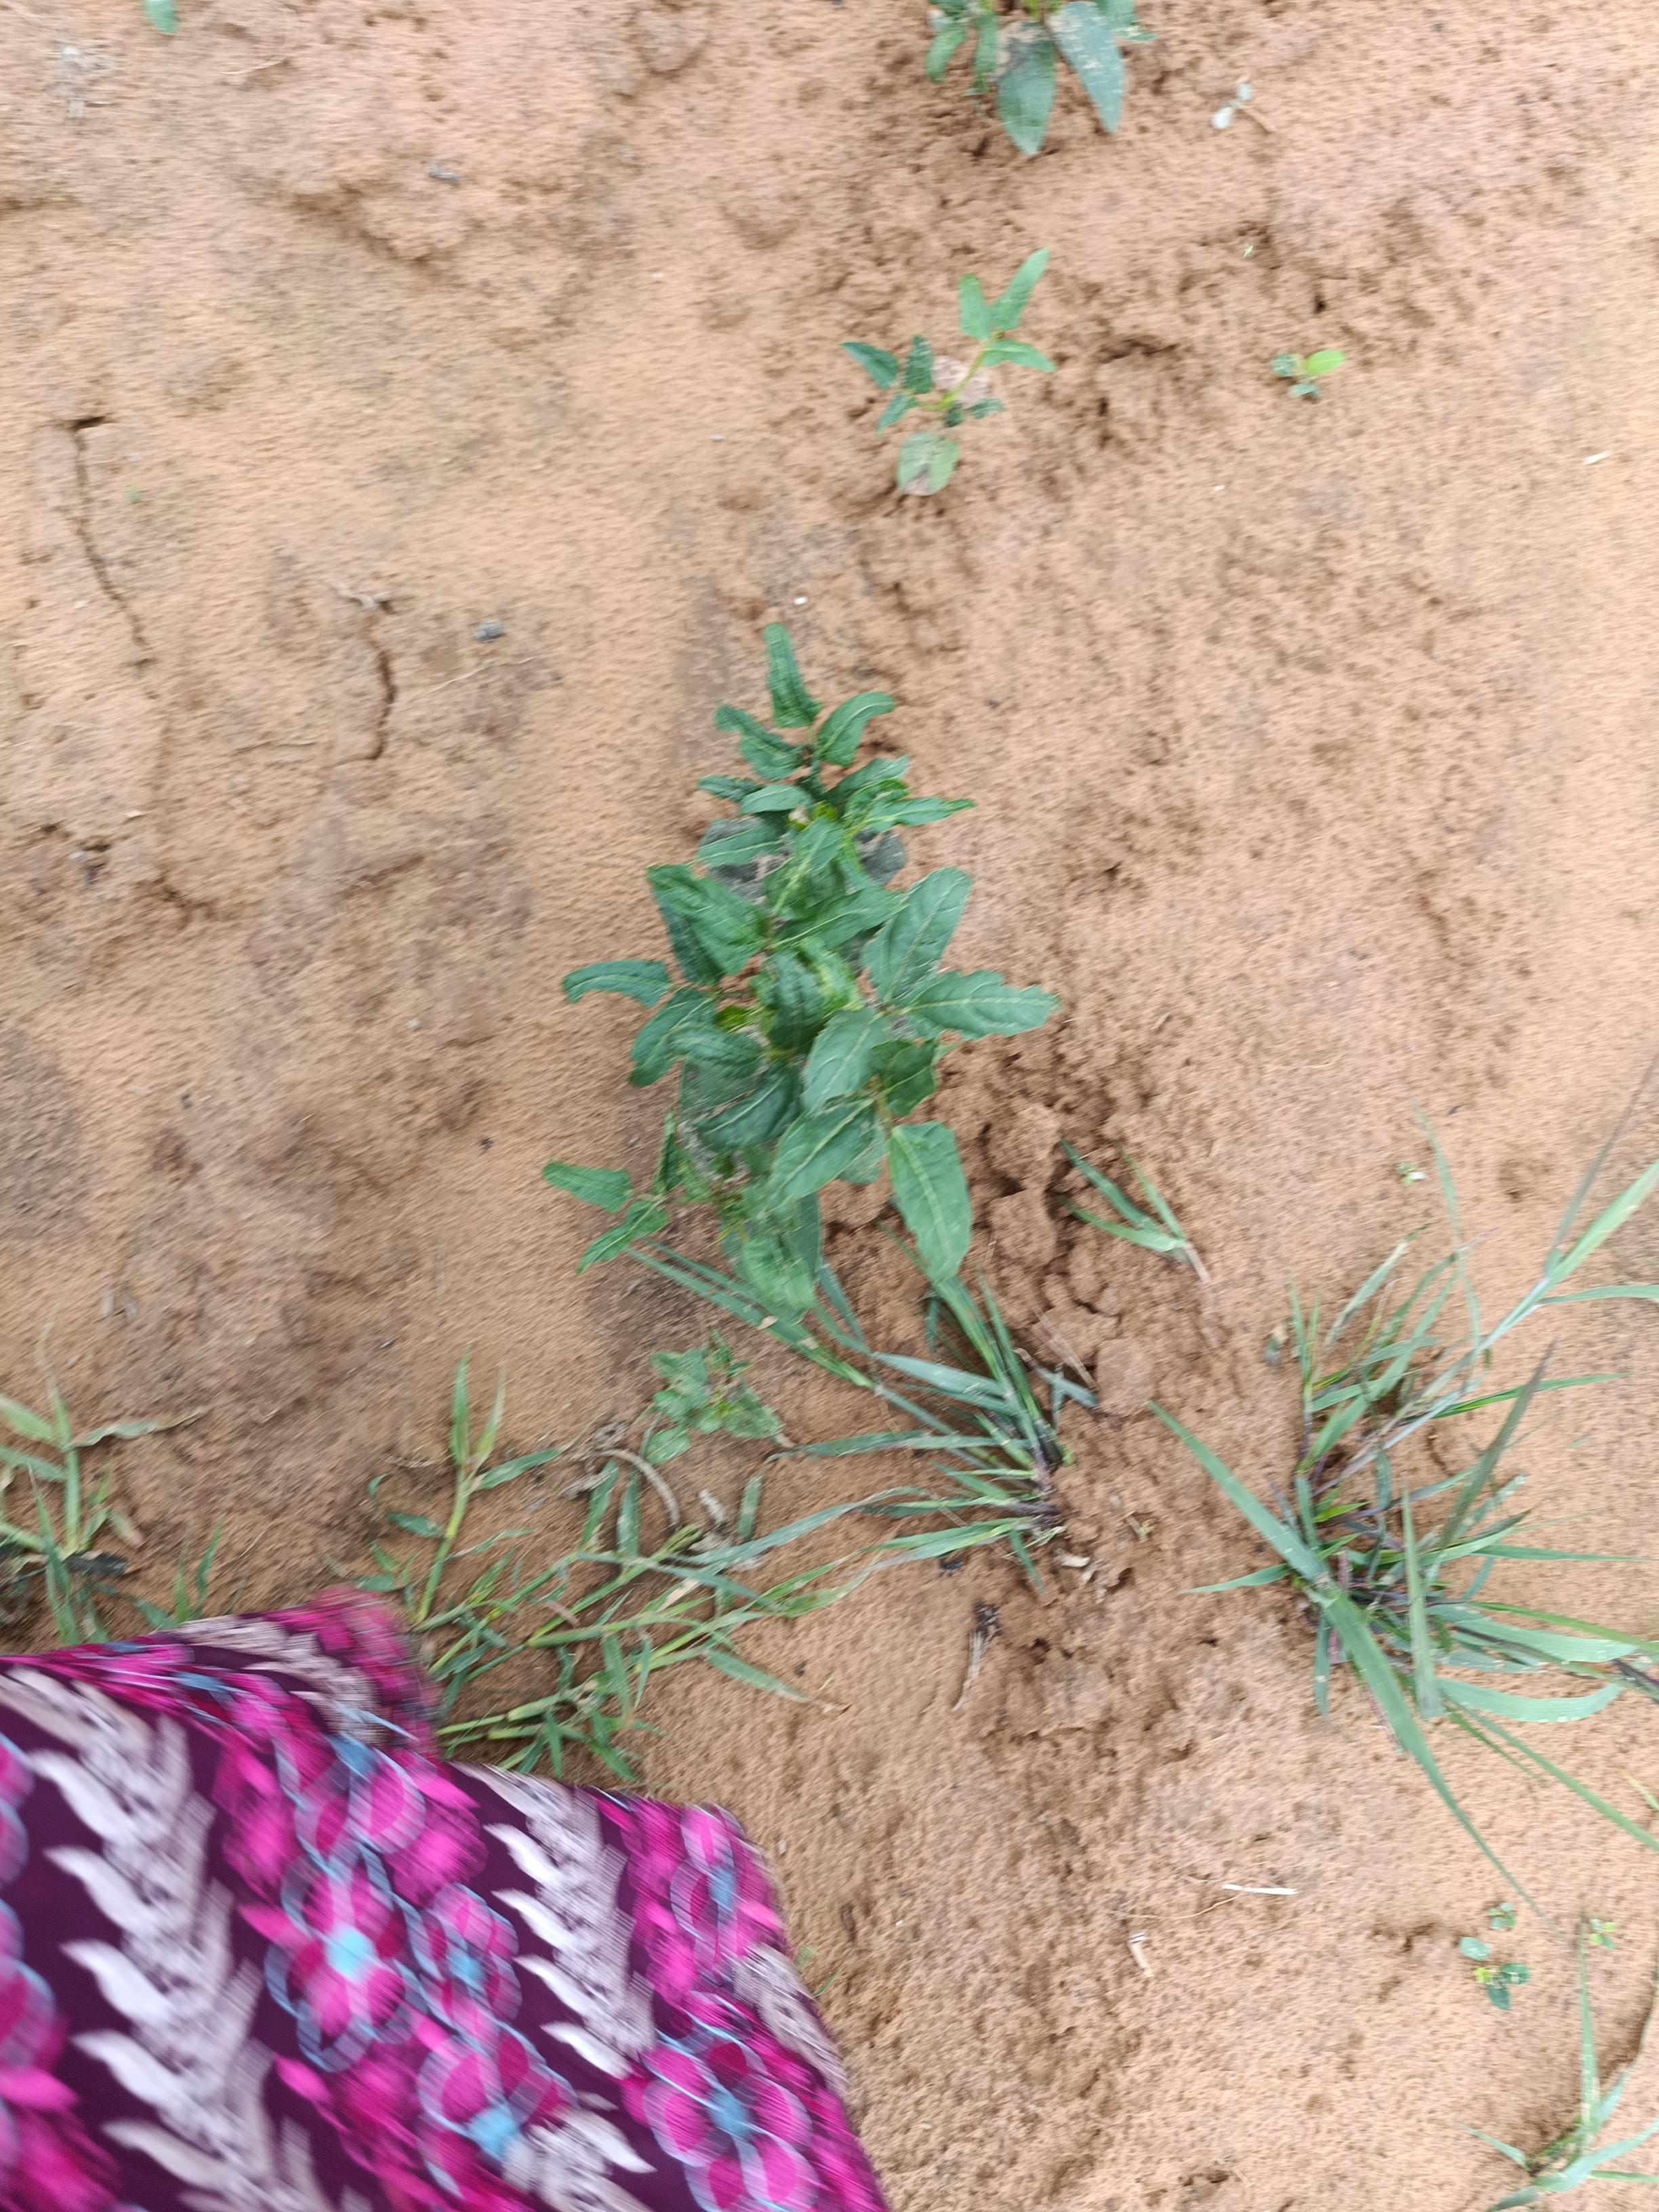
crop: cowpea
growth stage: emergence
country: Nigeria
